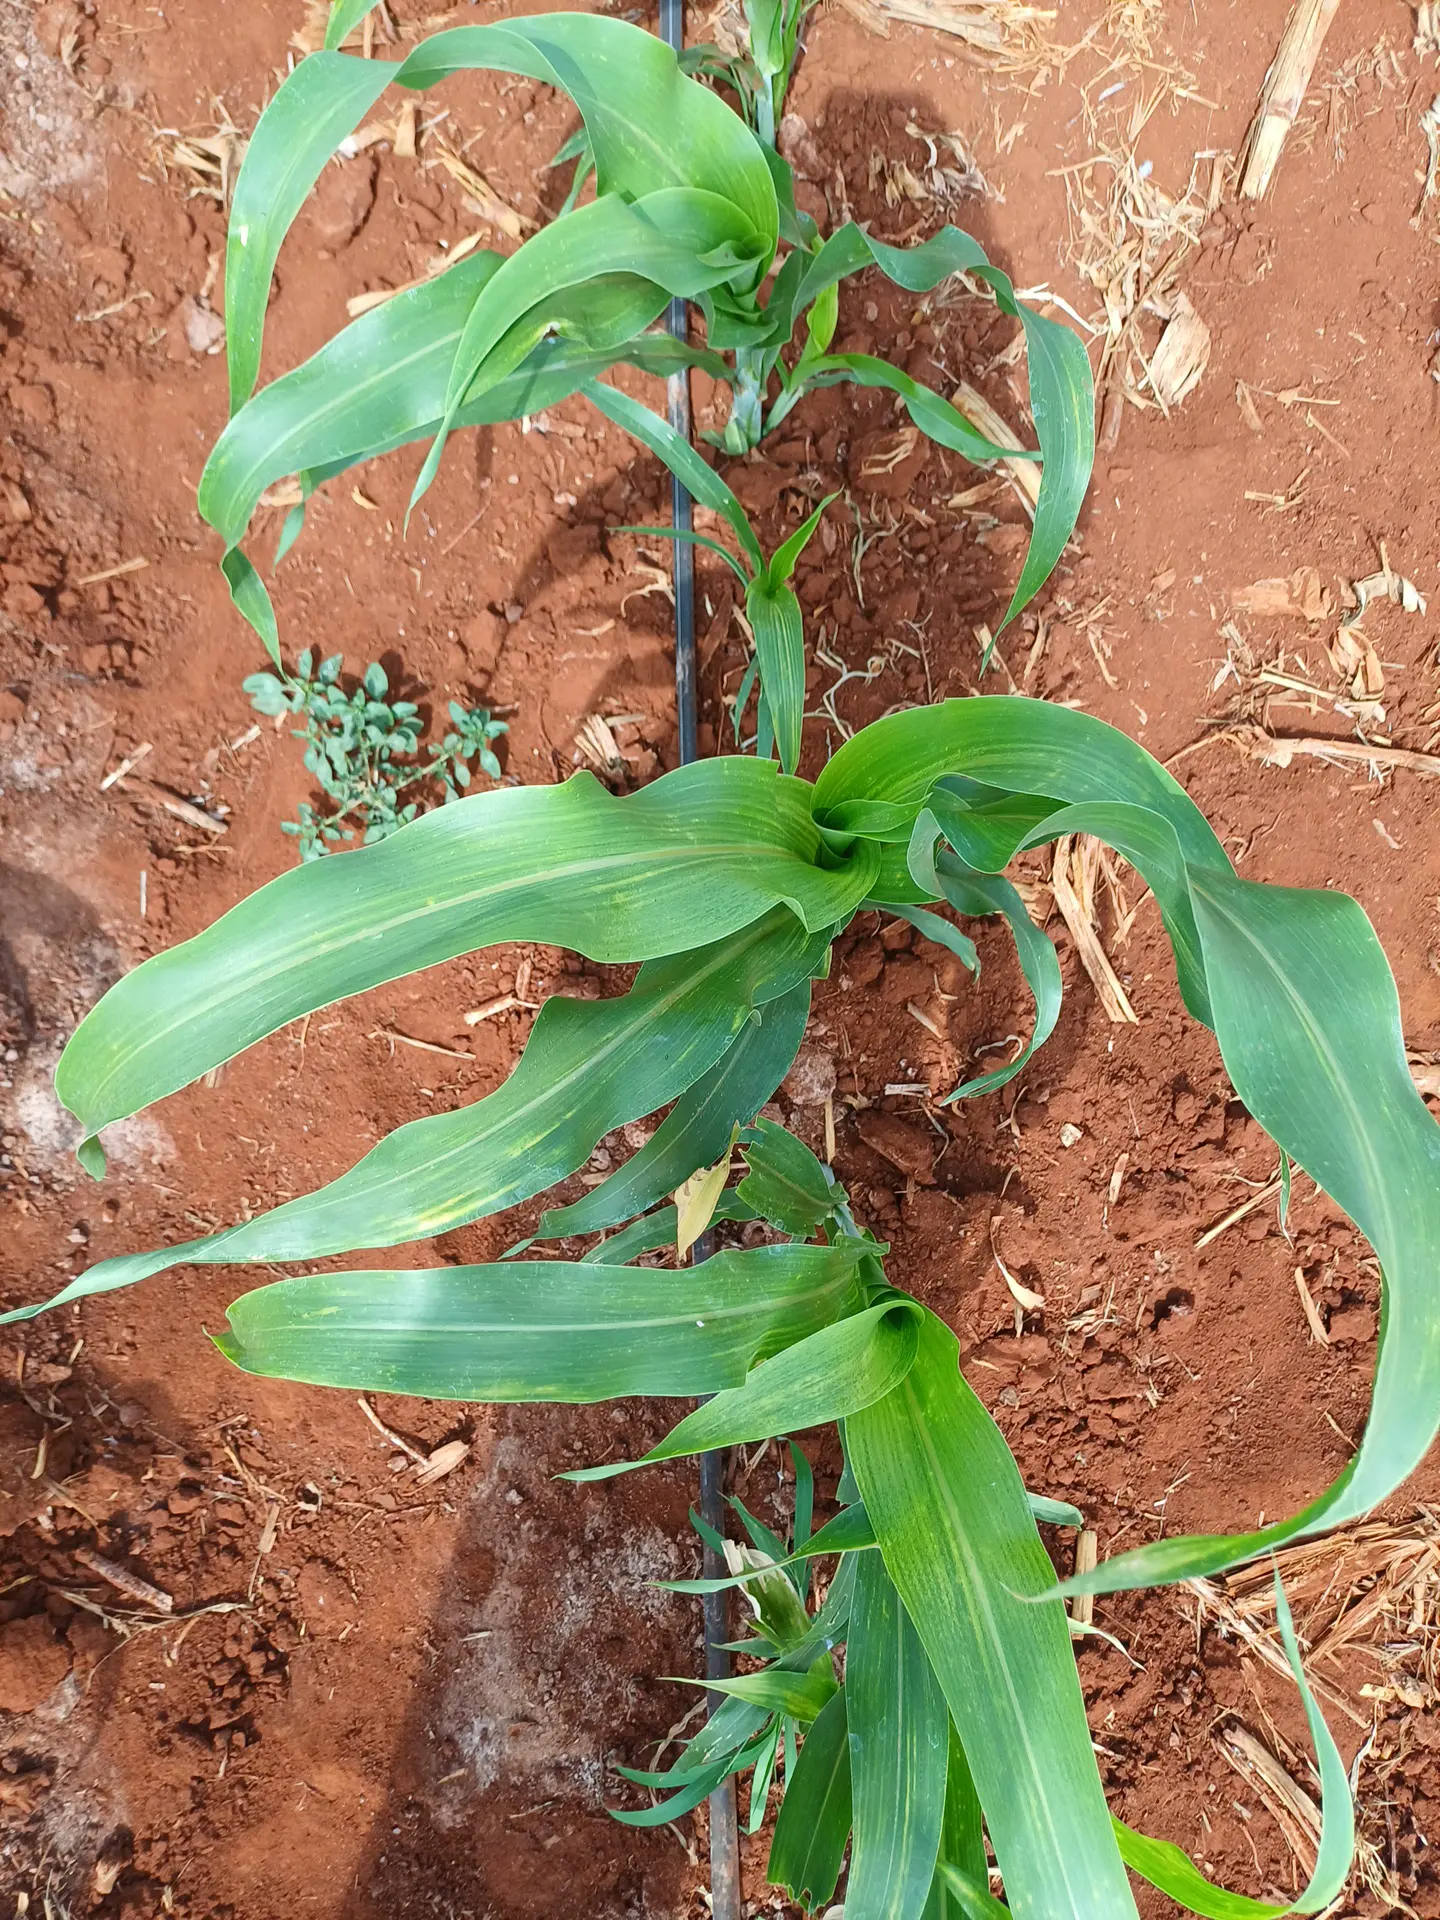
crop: sorghum
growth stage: vegetative
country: Kenya
